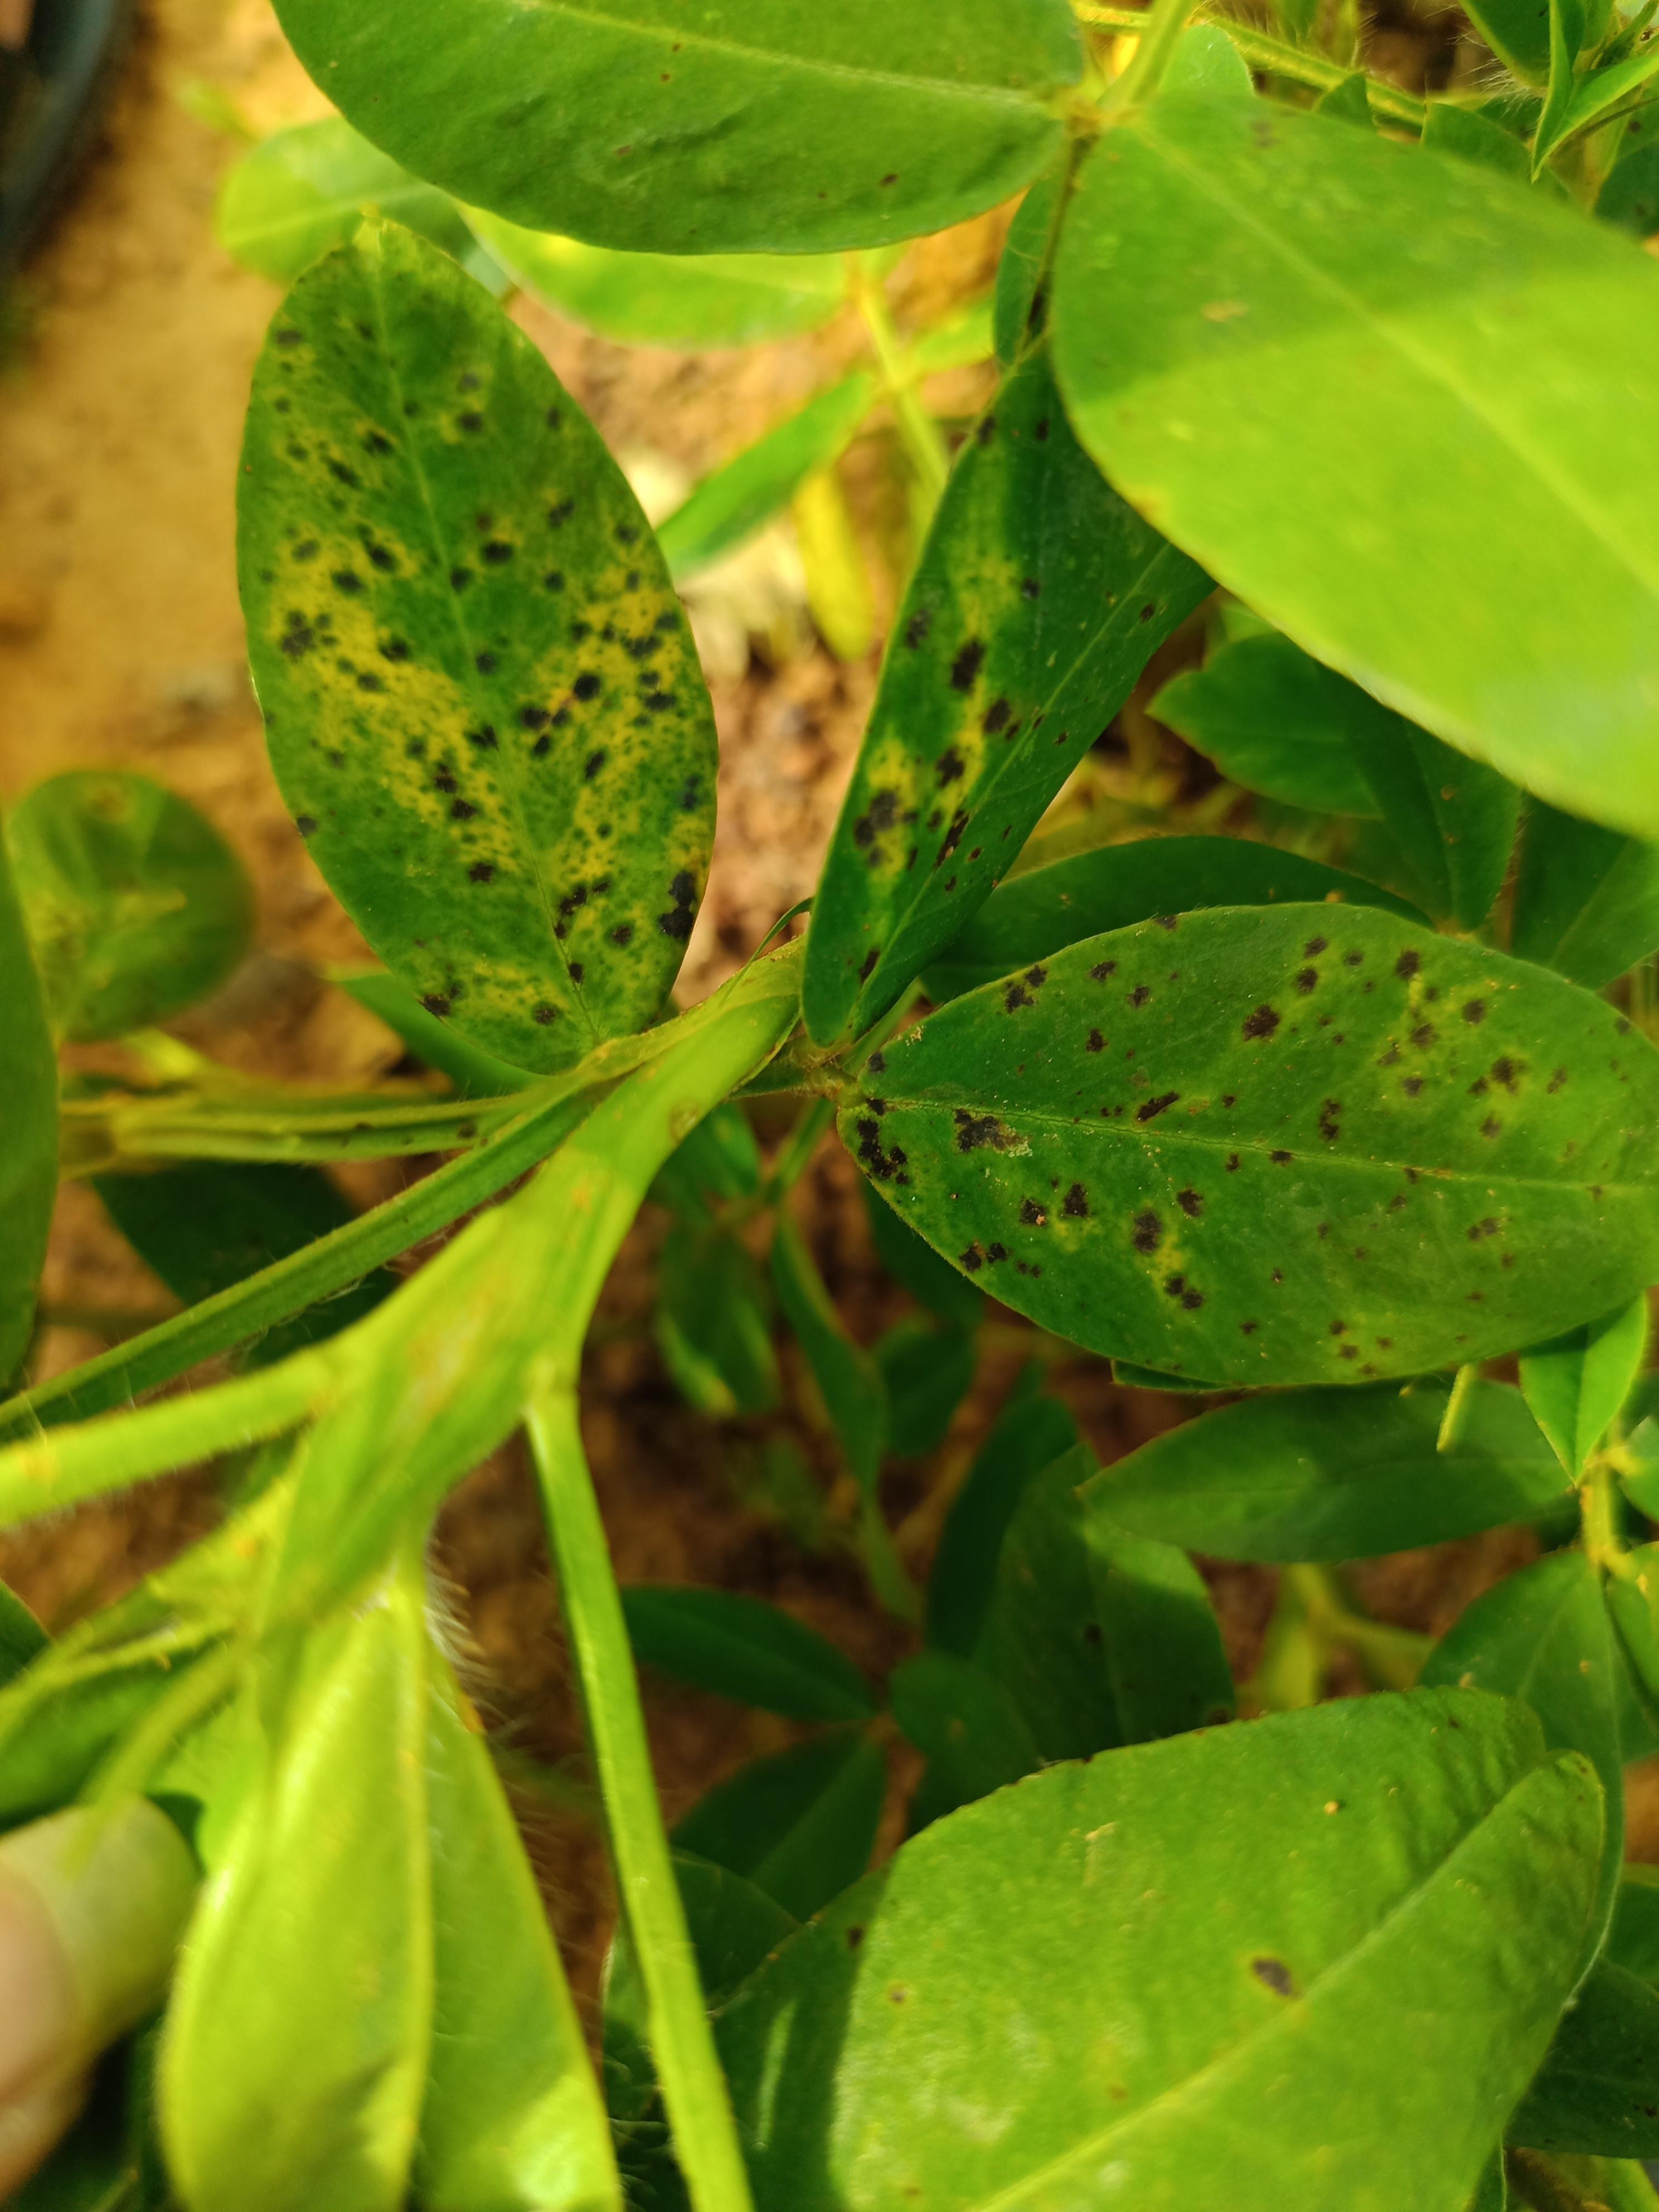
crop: groundnut
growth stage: development pod
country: Ghana
